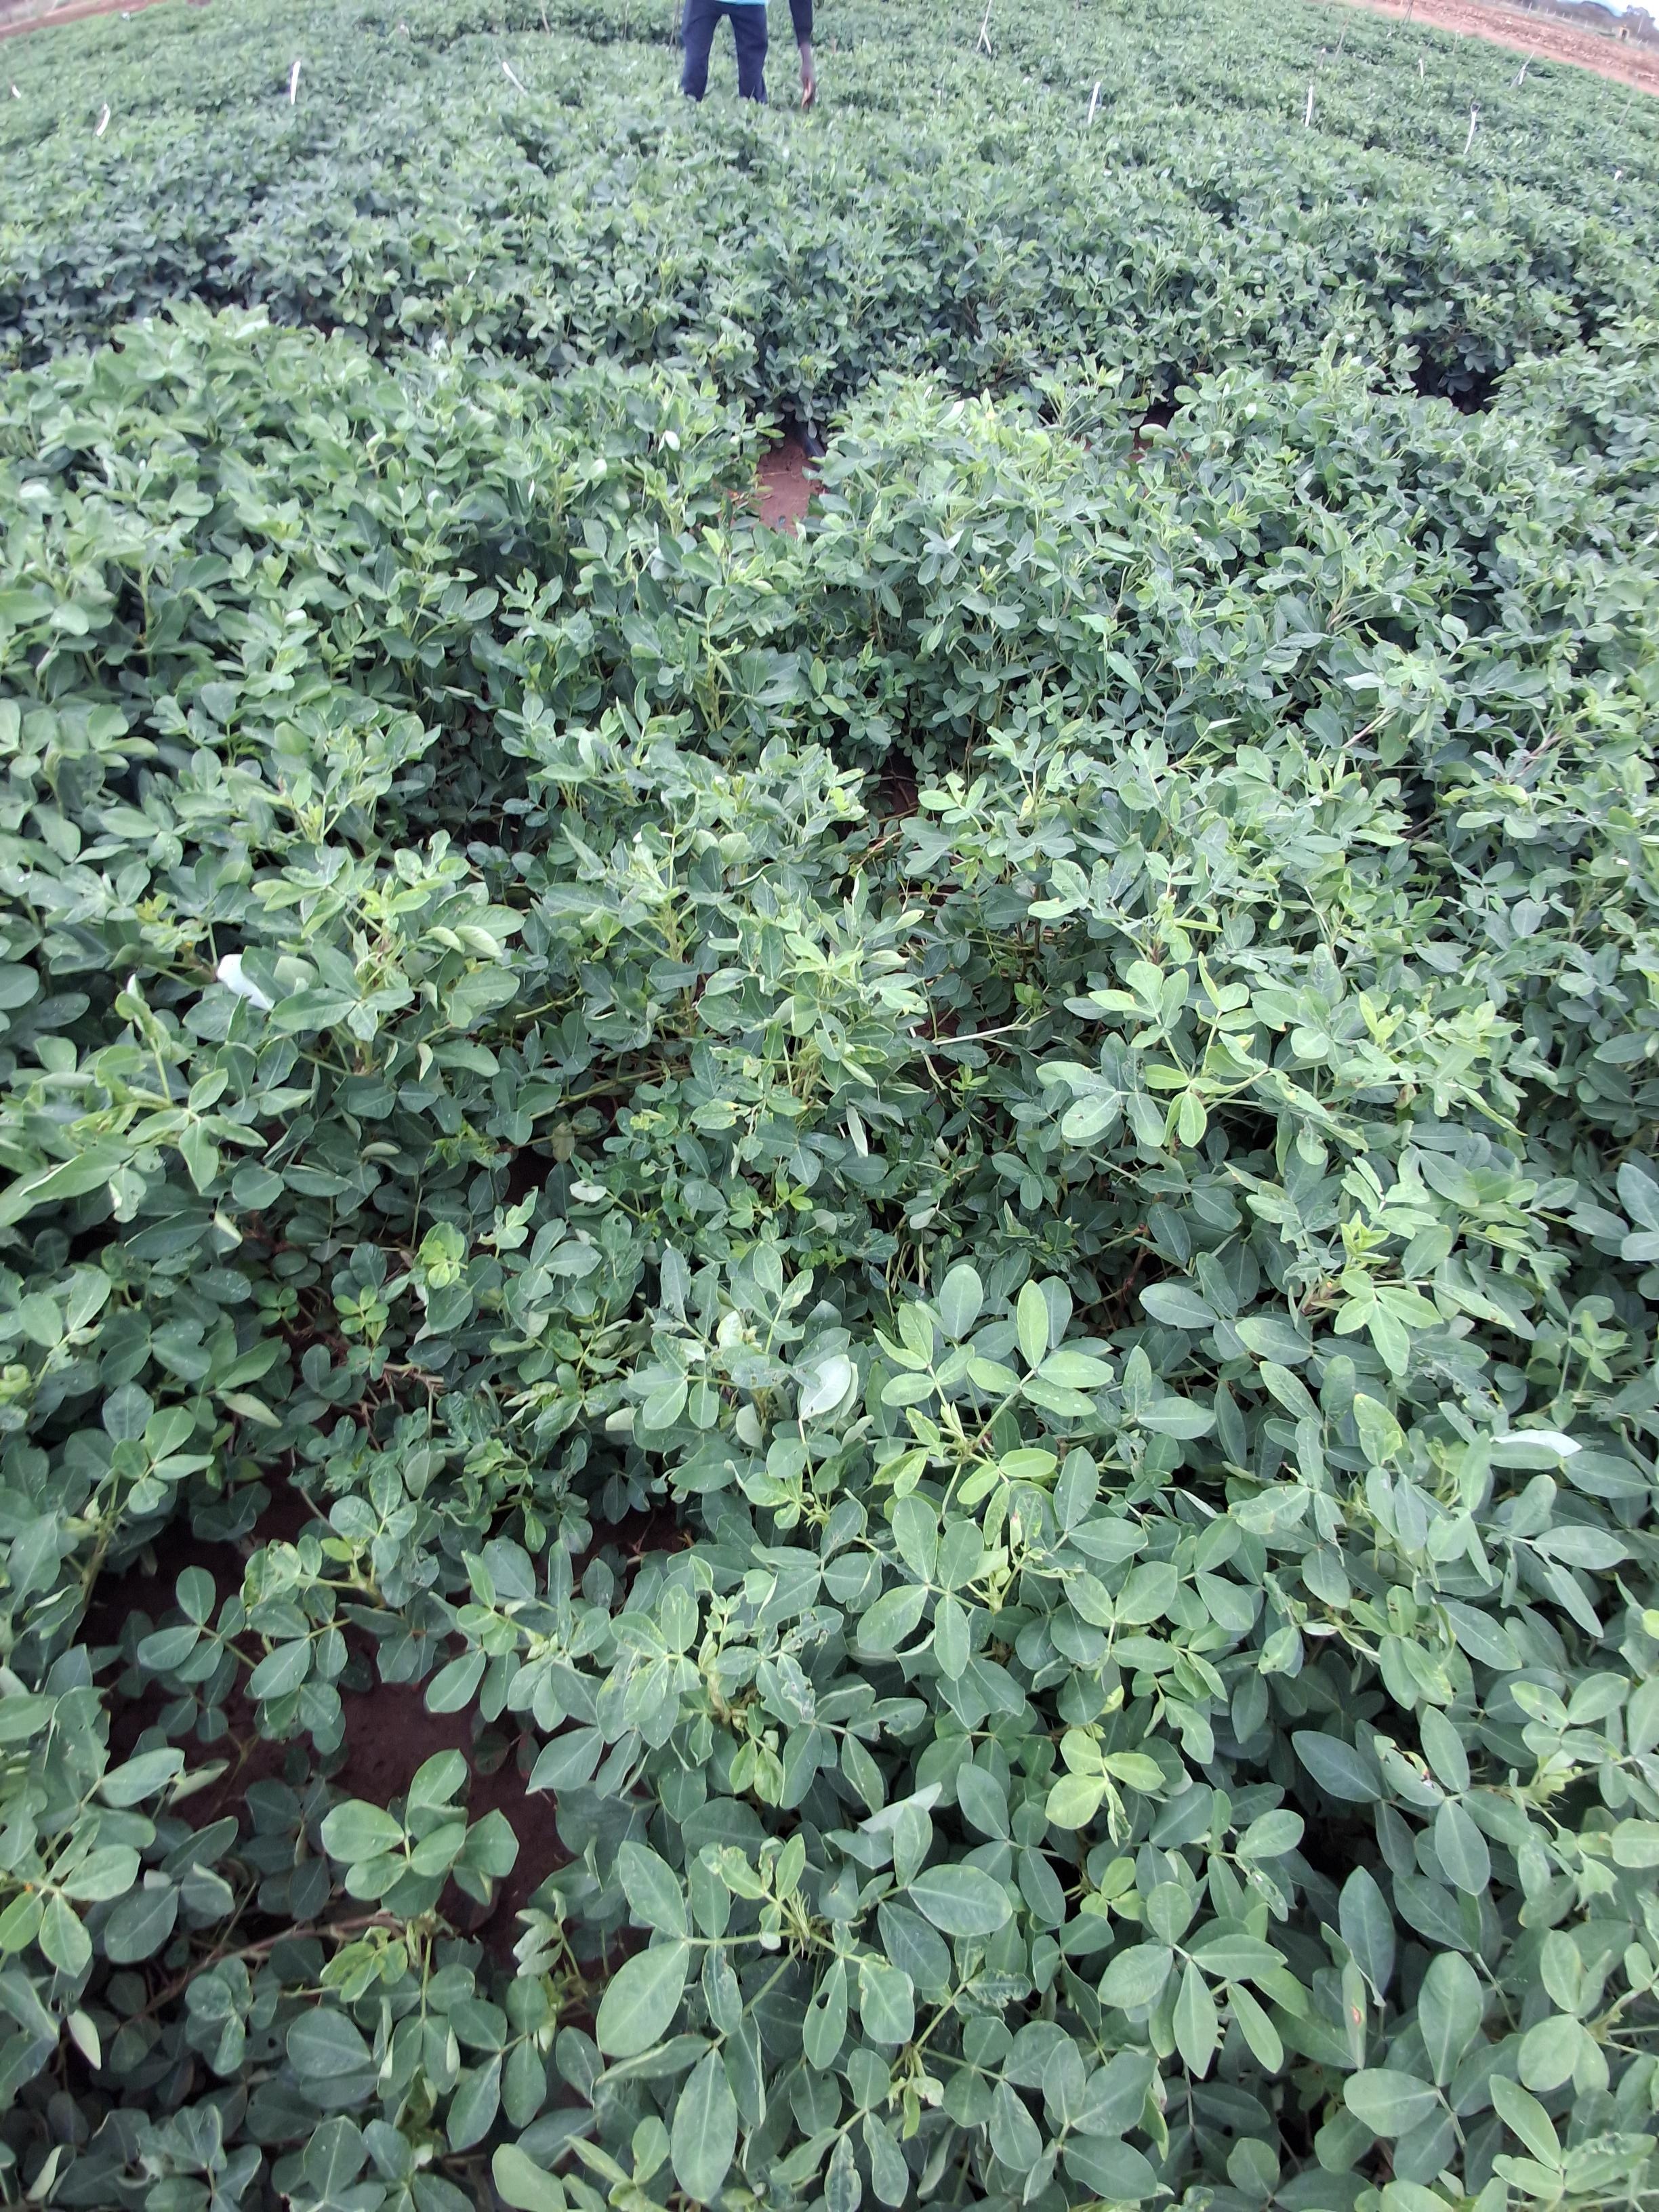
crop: groundnut
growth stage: pegging
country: Kenya
